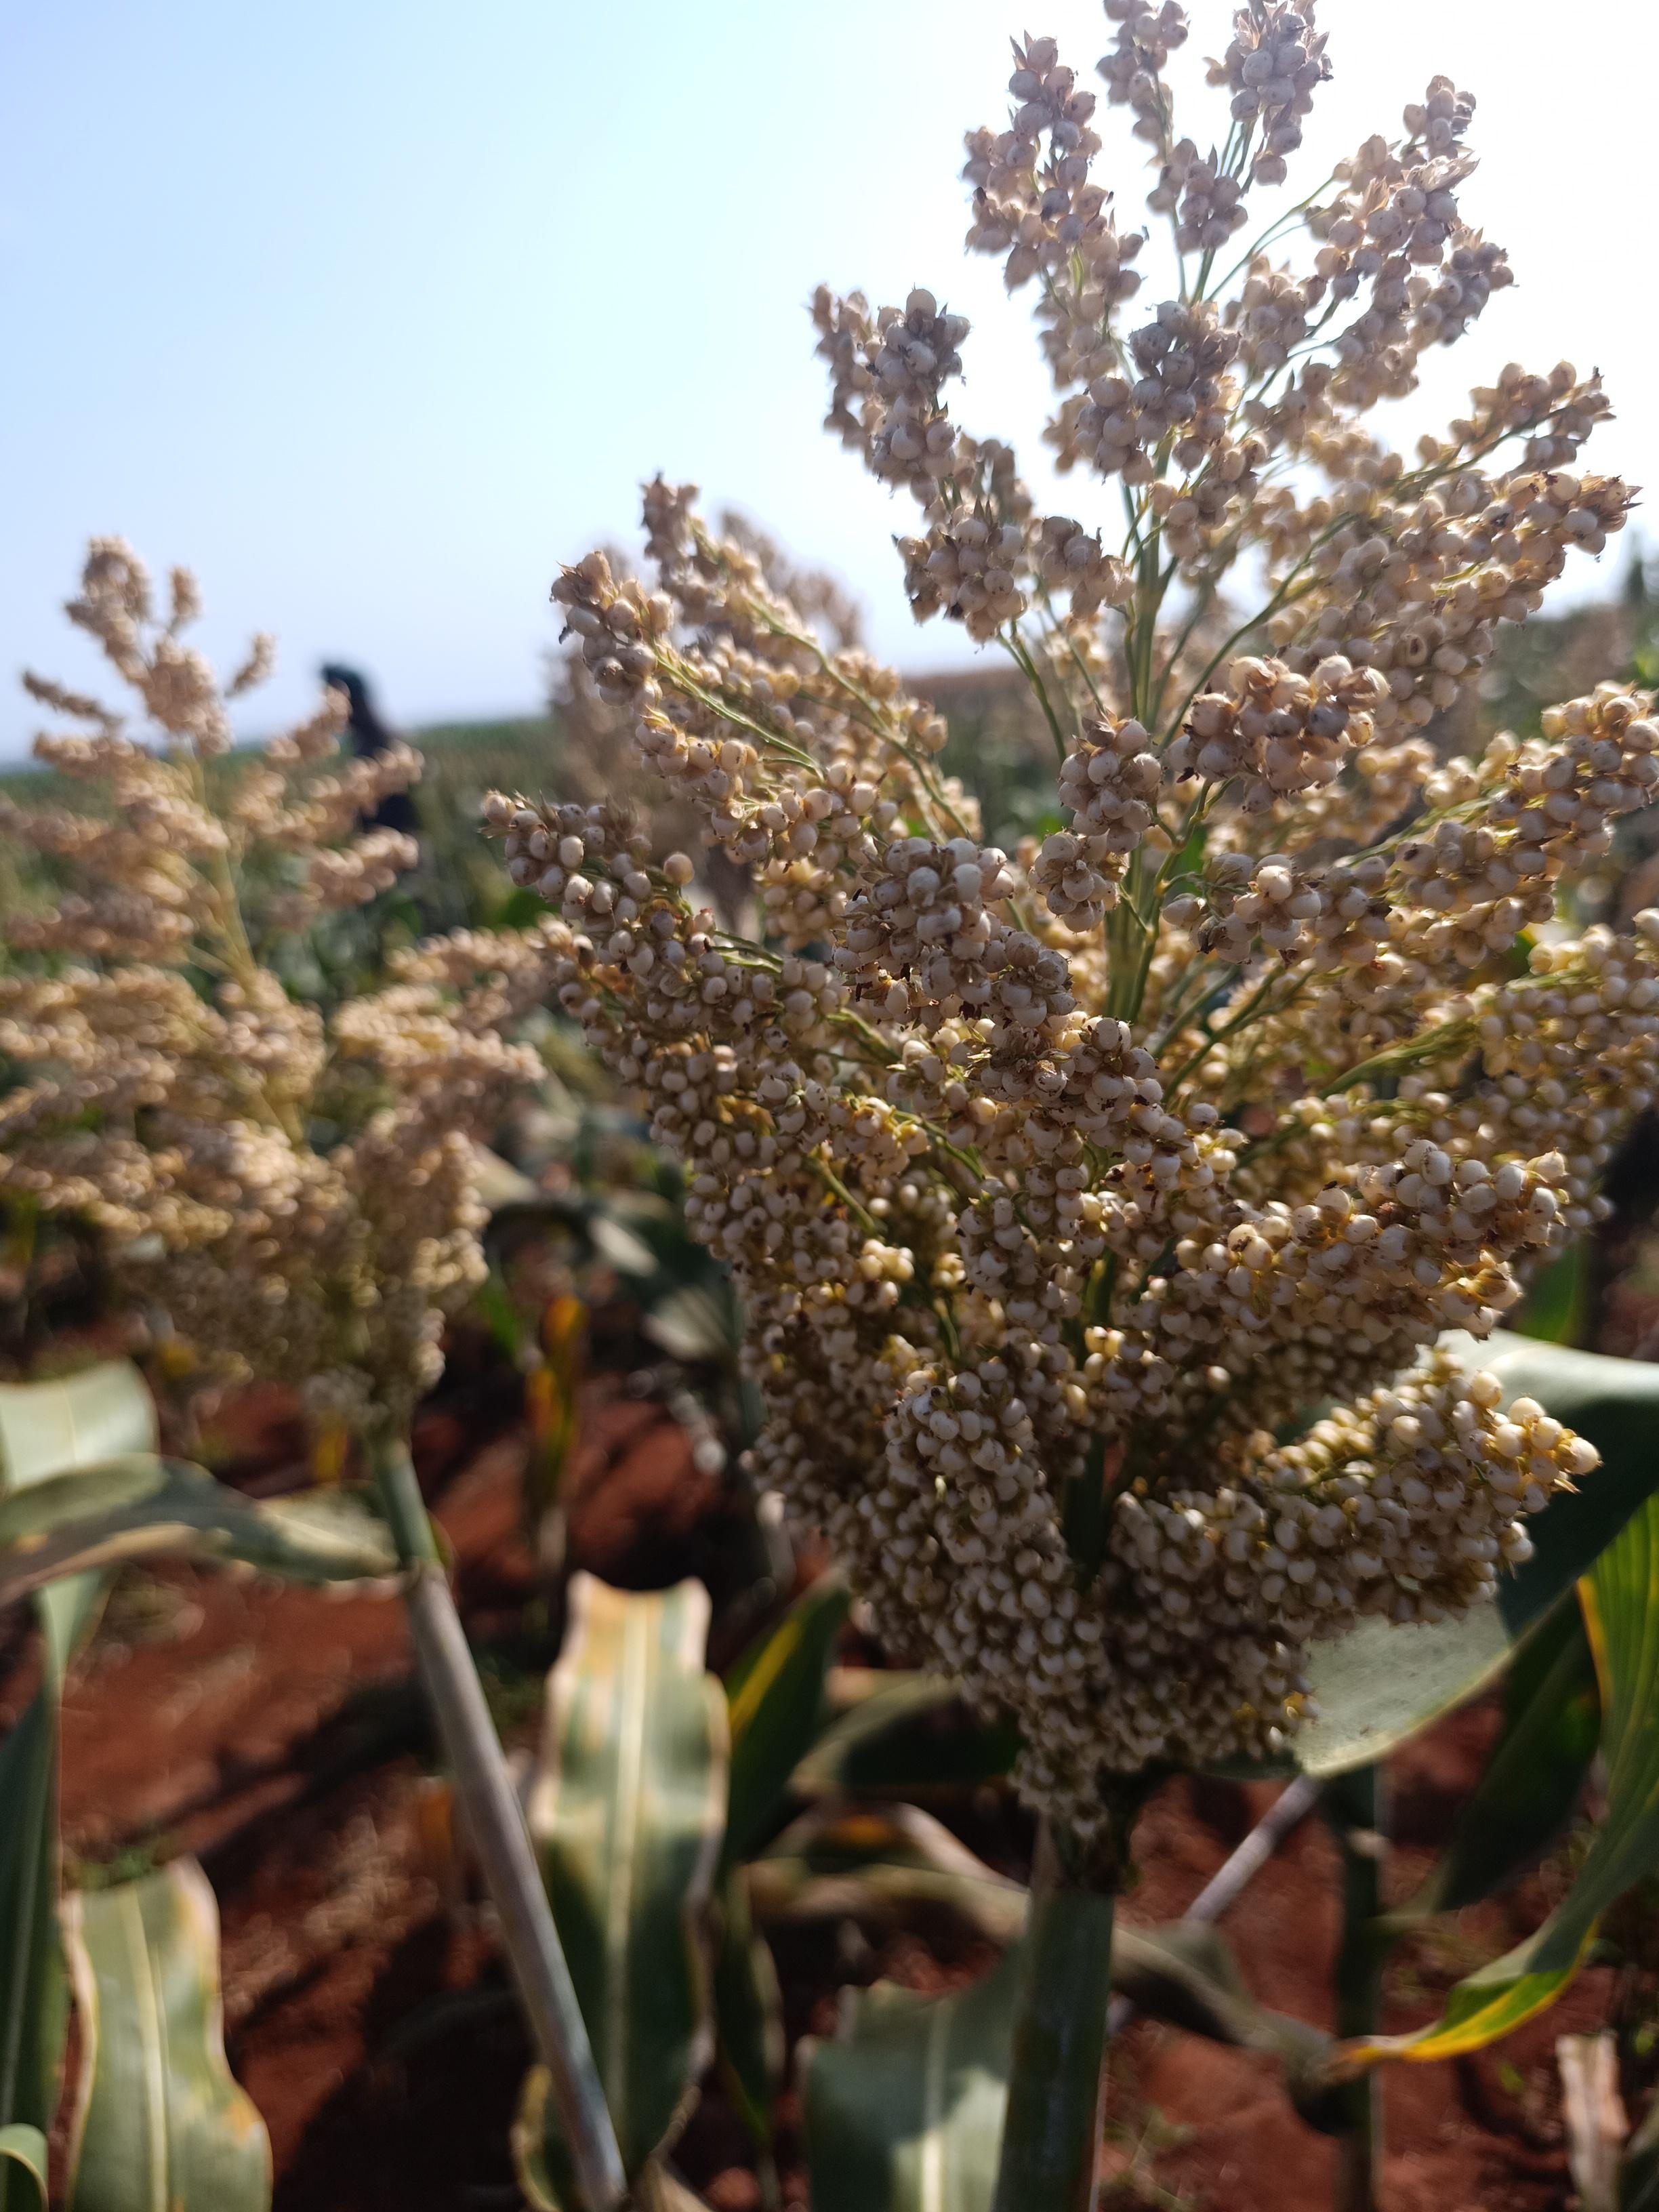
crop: sorghum
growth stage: maturity
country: Kenya
